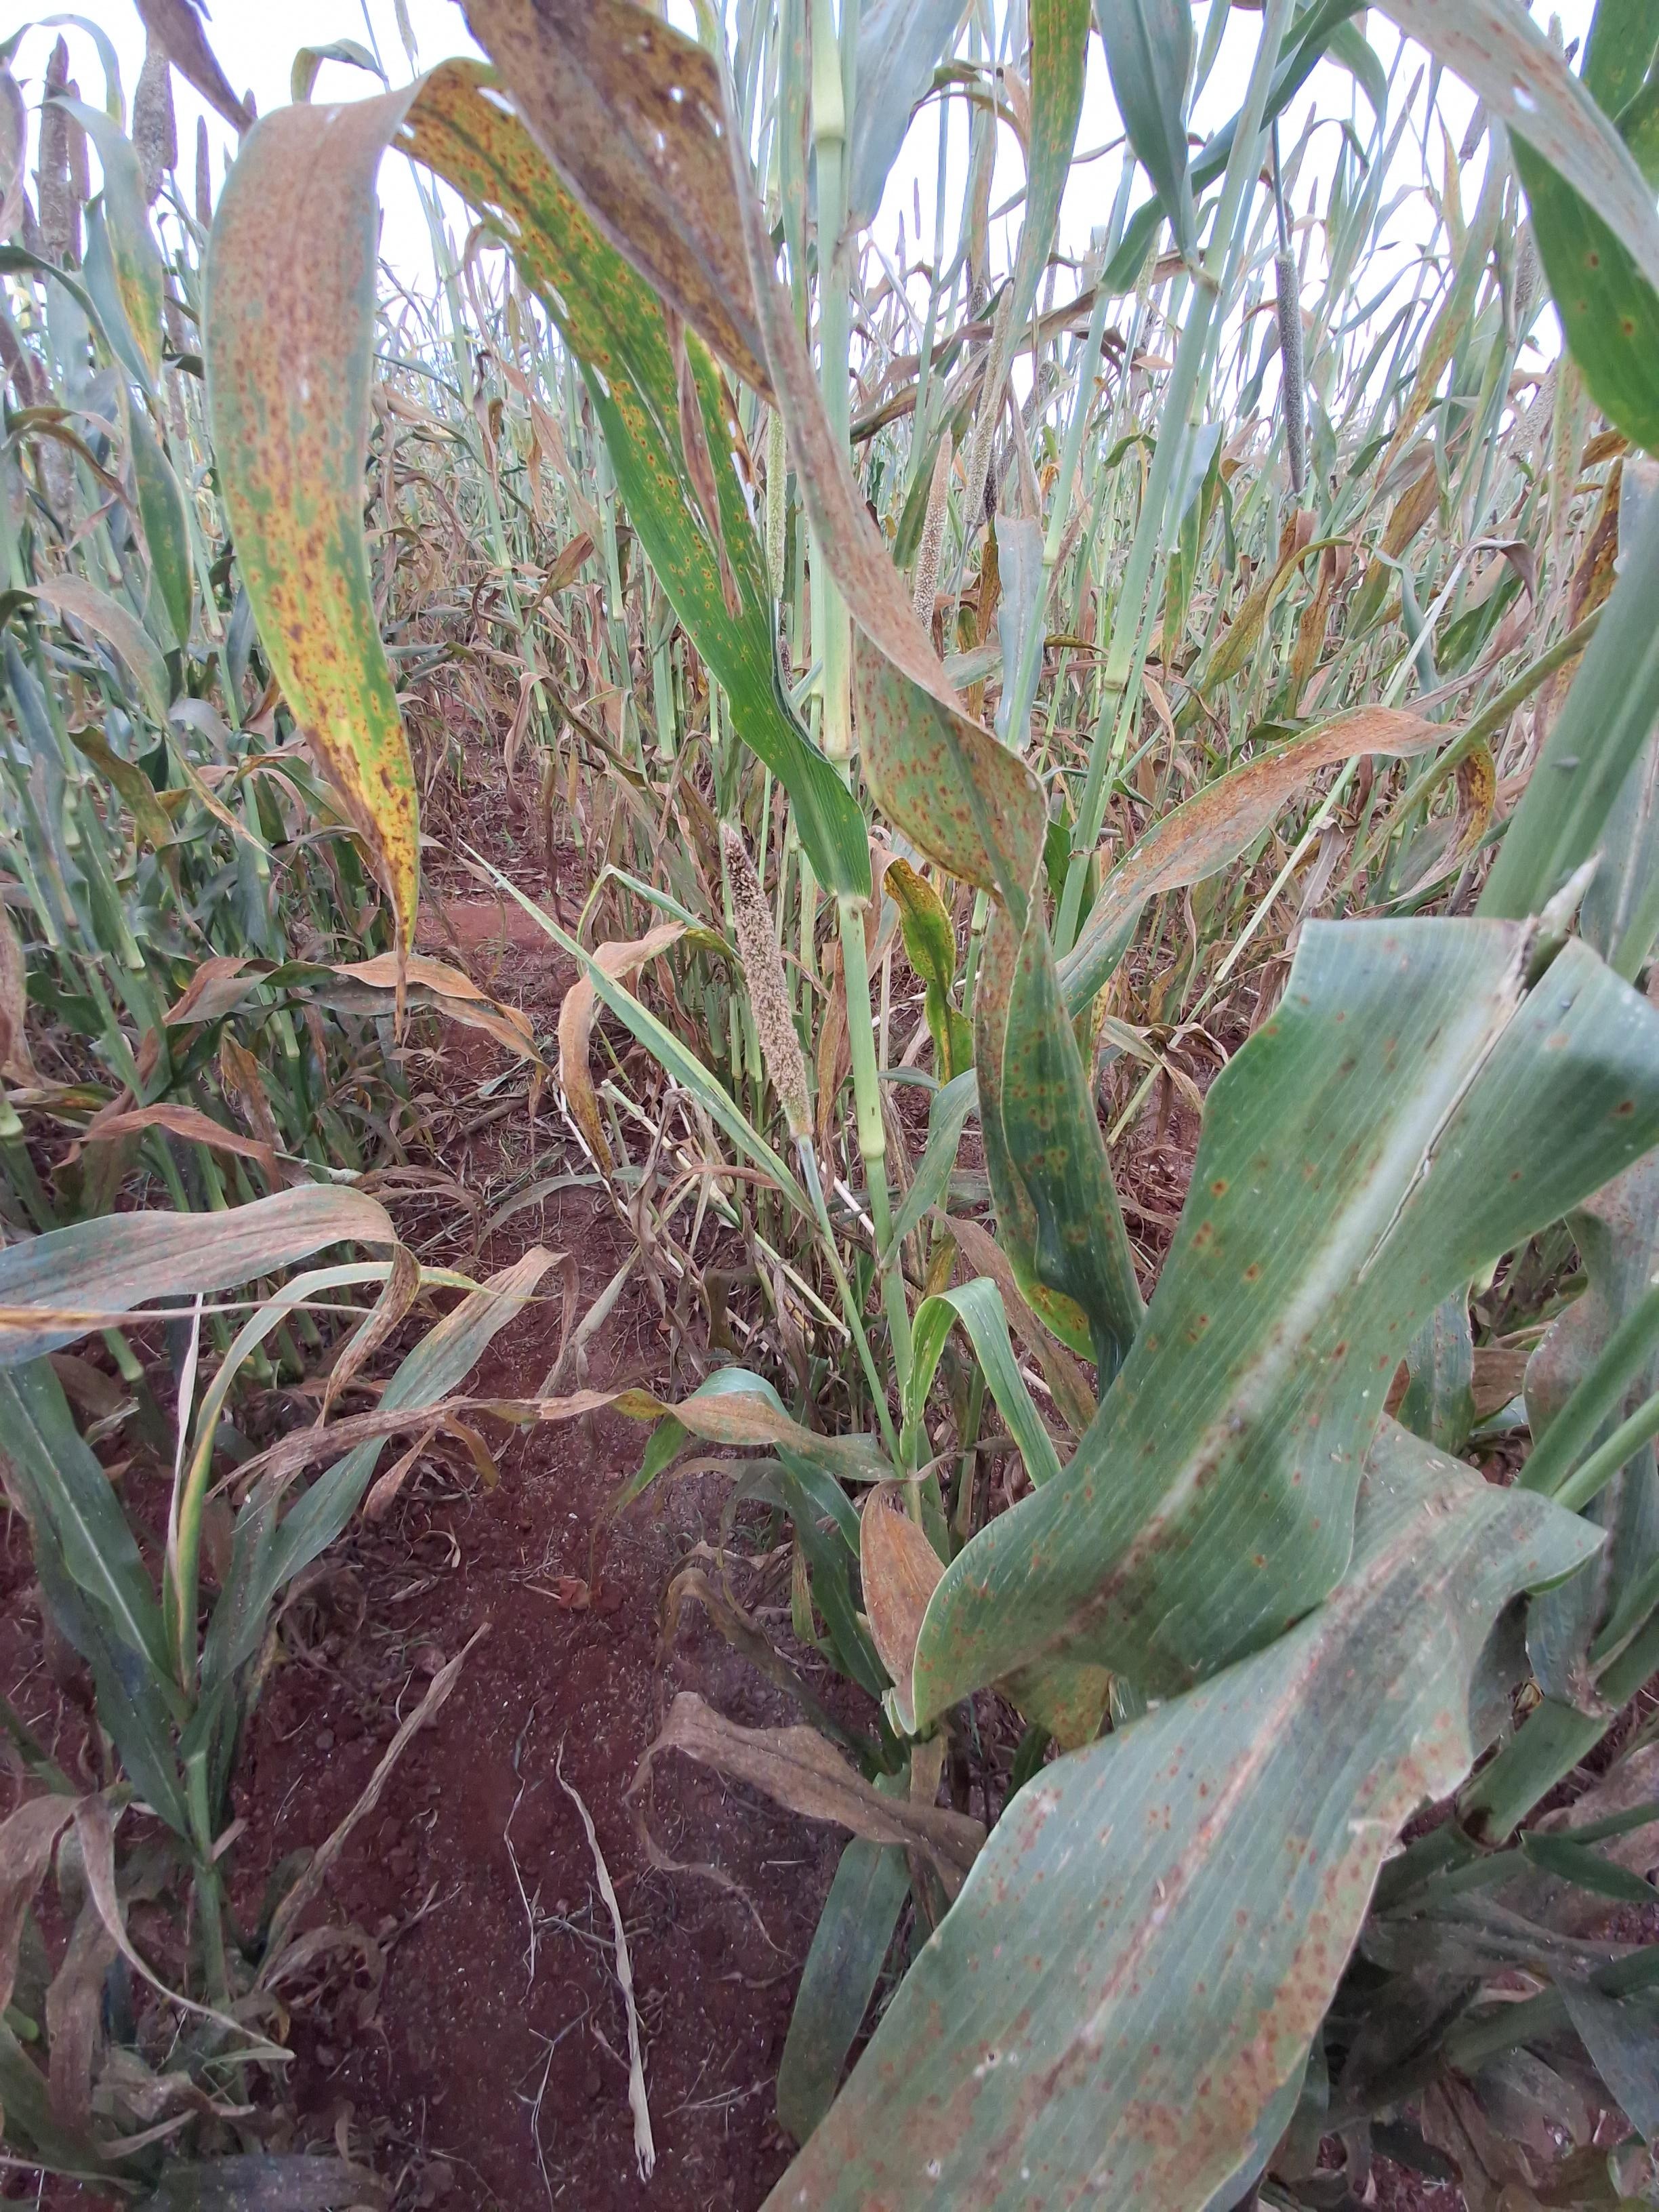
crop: pearl millet
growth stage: filling grain
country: Kenya
